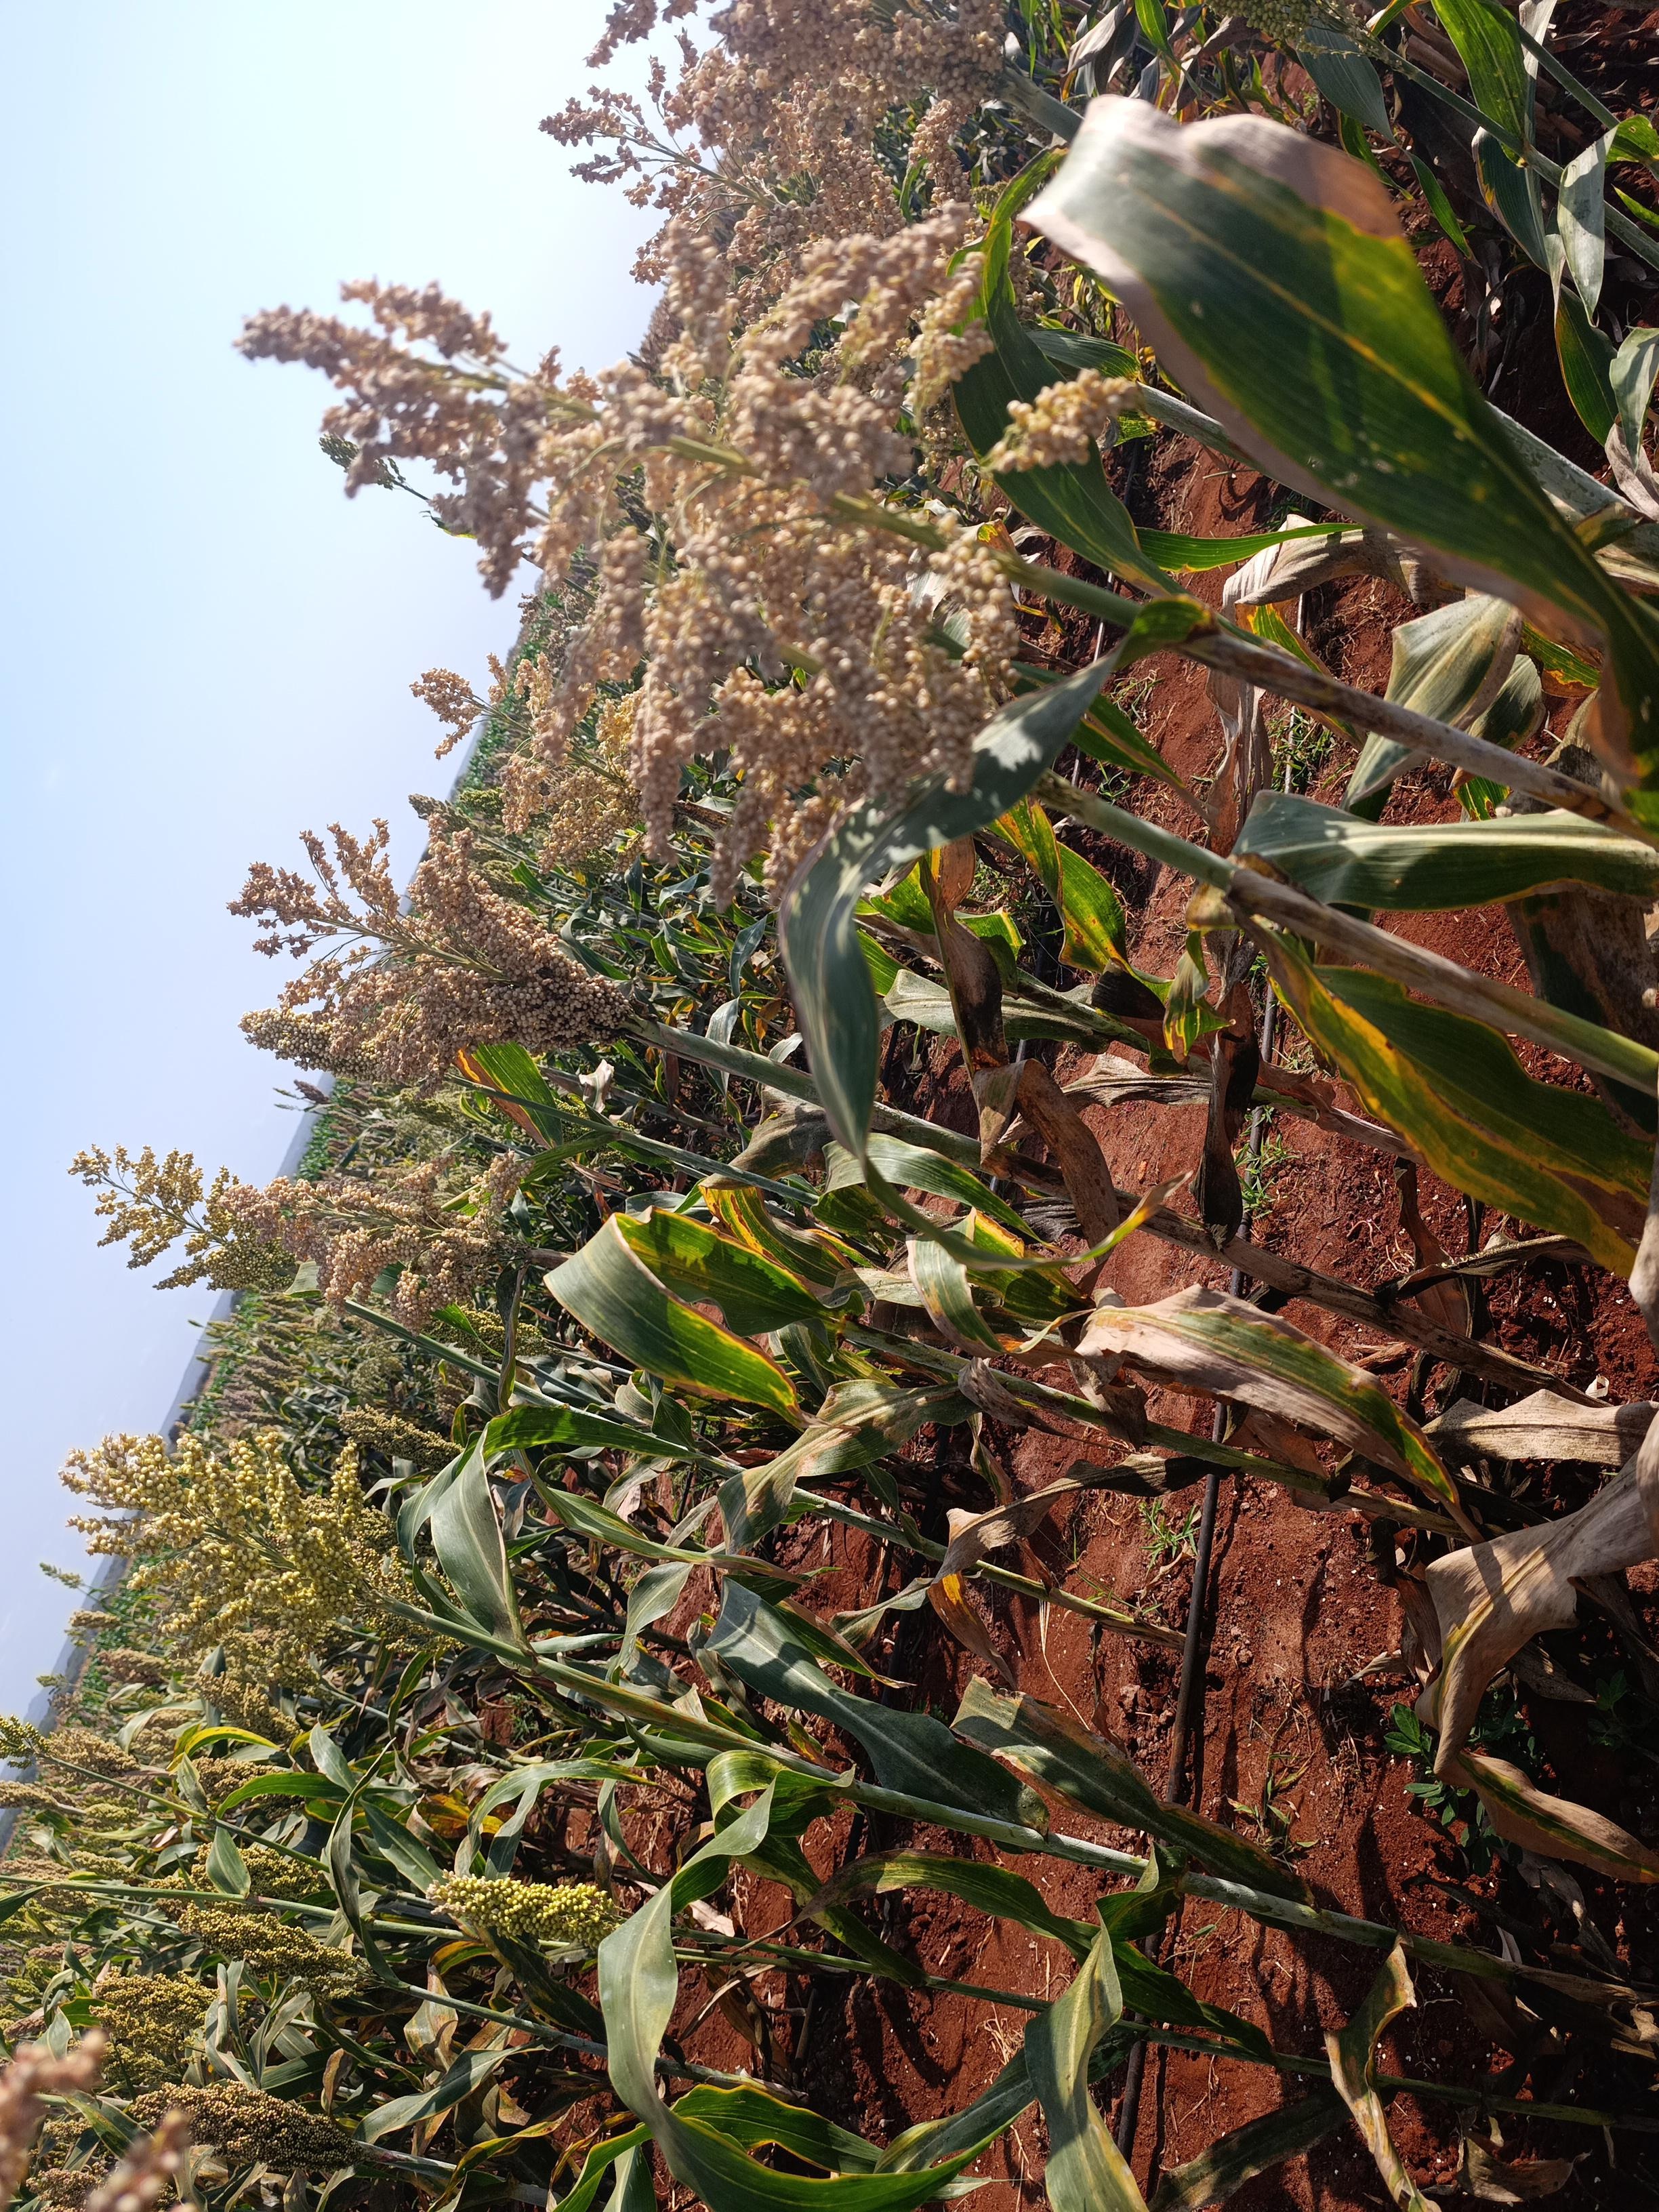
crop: sorghum
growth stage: maturity
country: Kenya
